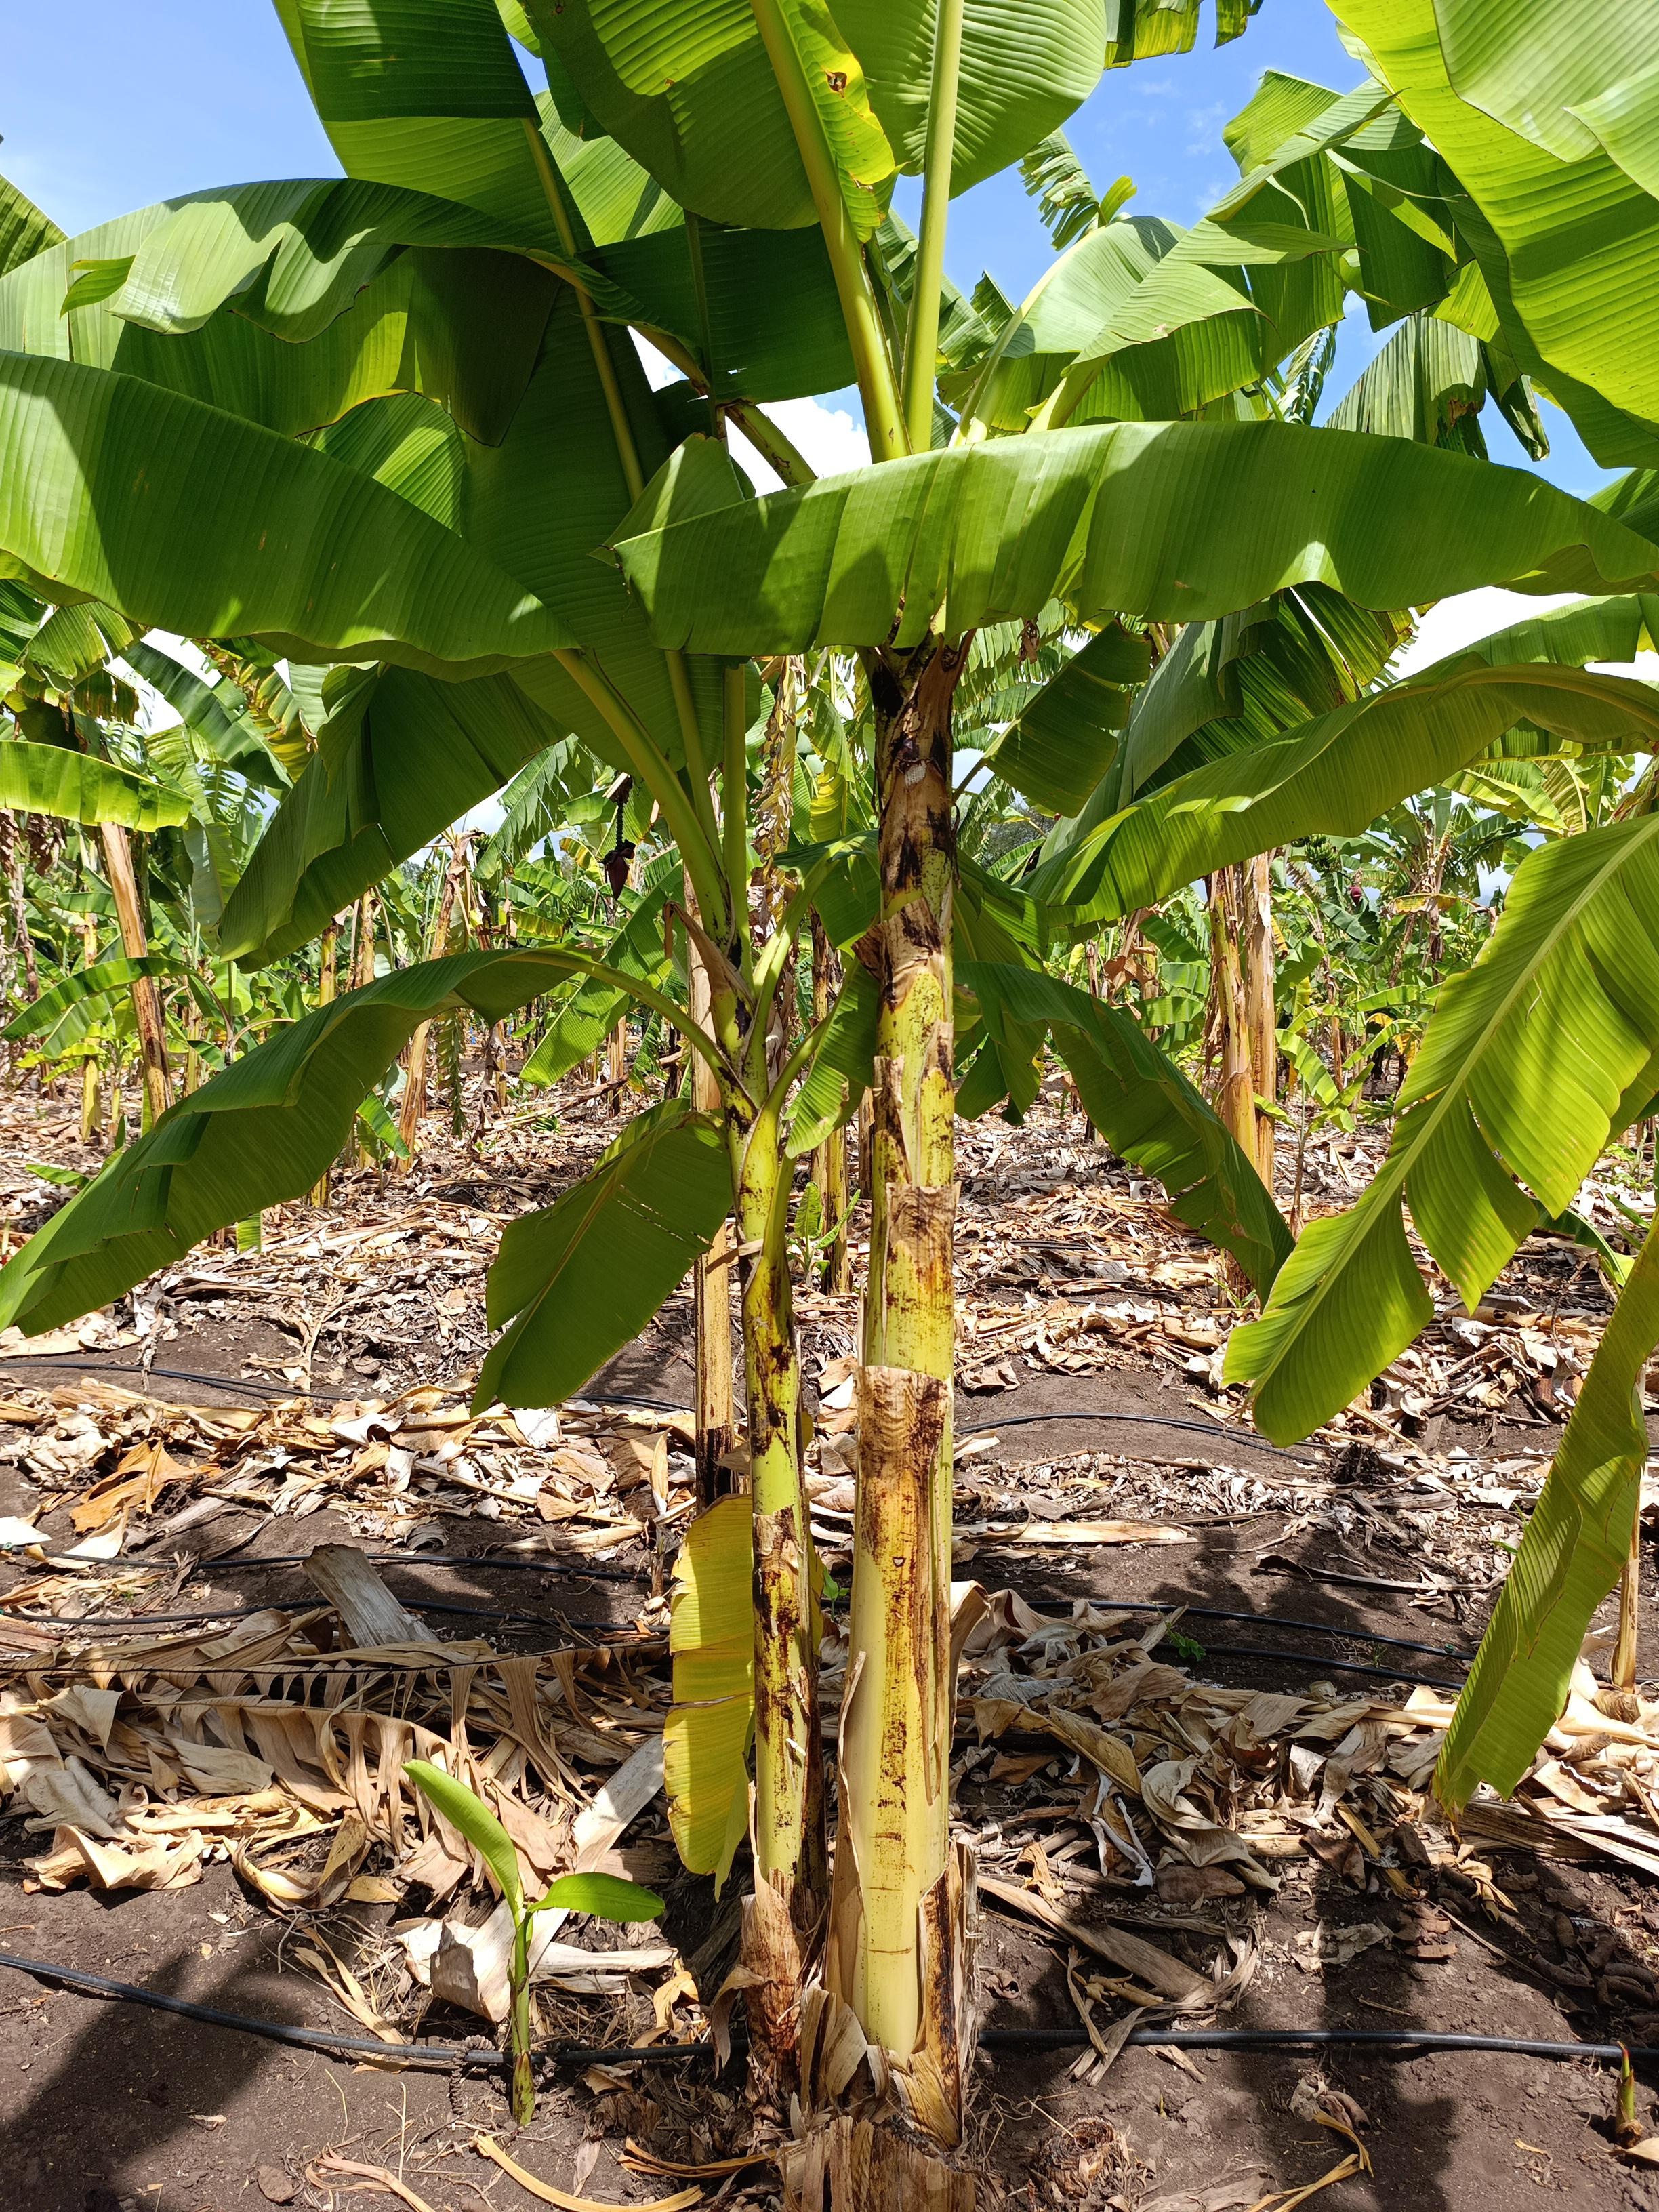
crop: banana
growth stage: vegetative
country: Tanzania
